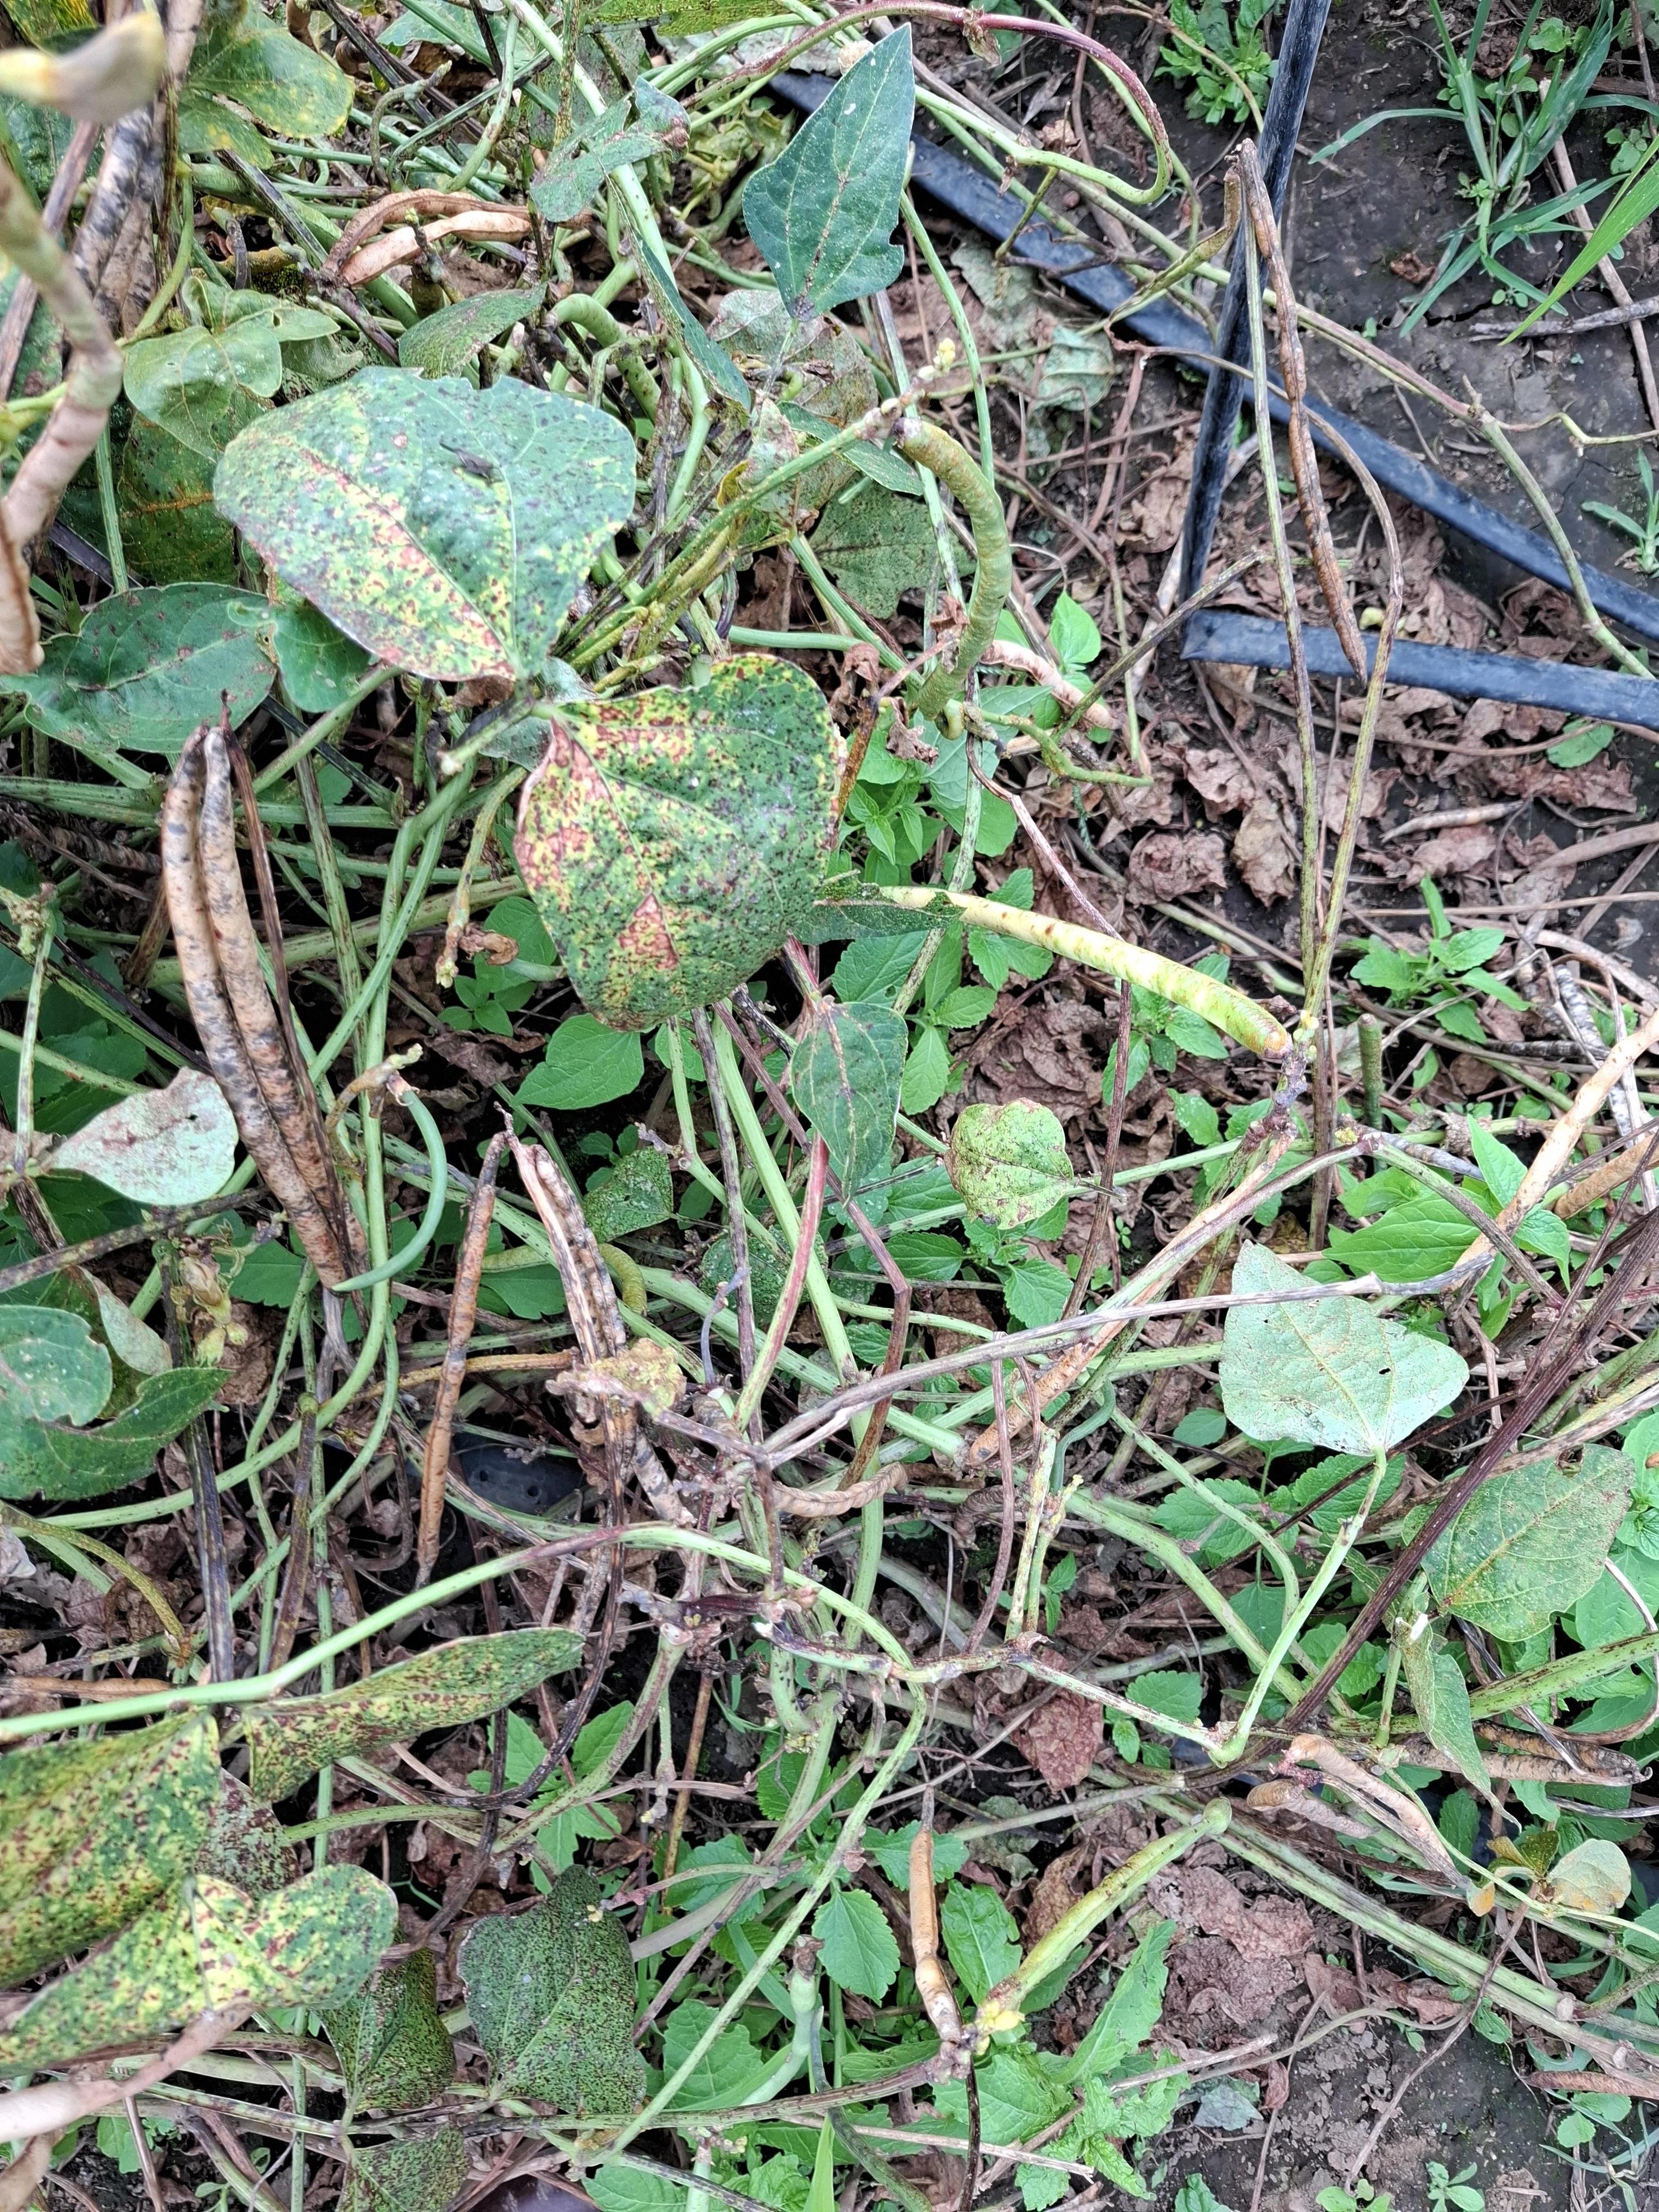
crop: cowpea
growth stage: development pod
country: Tanzania
